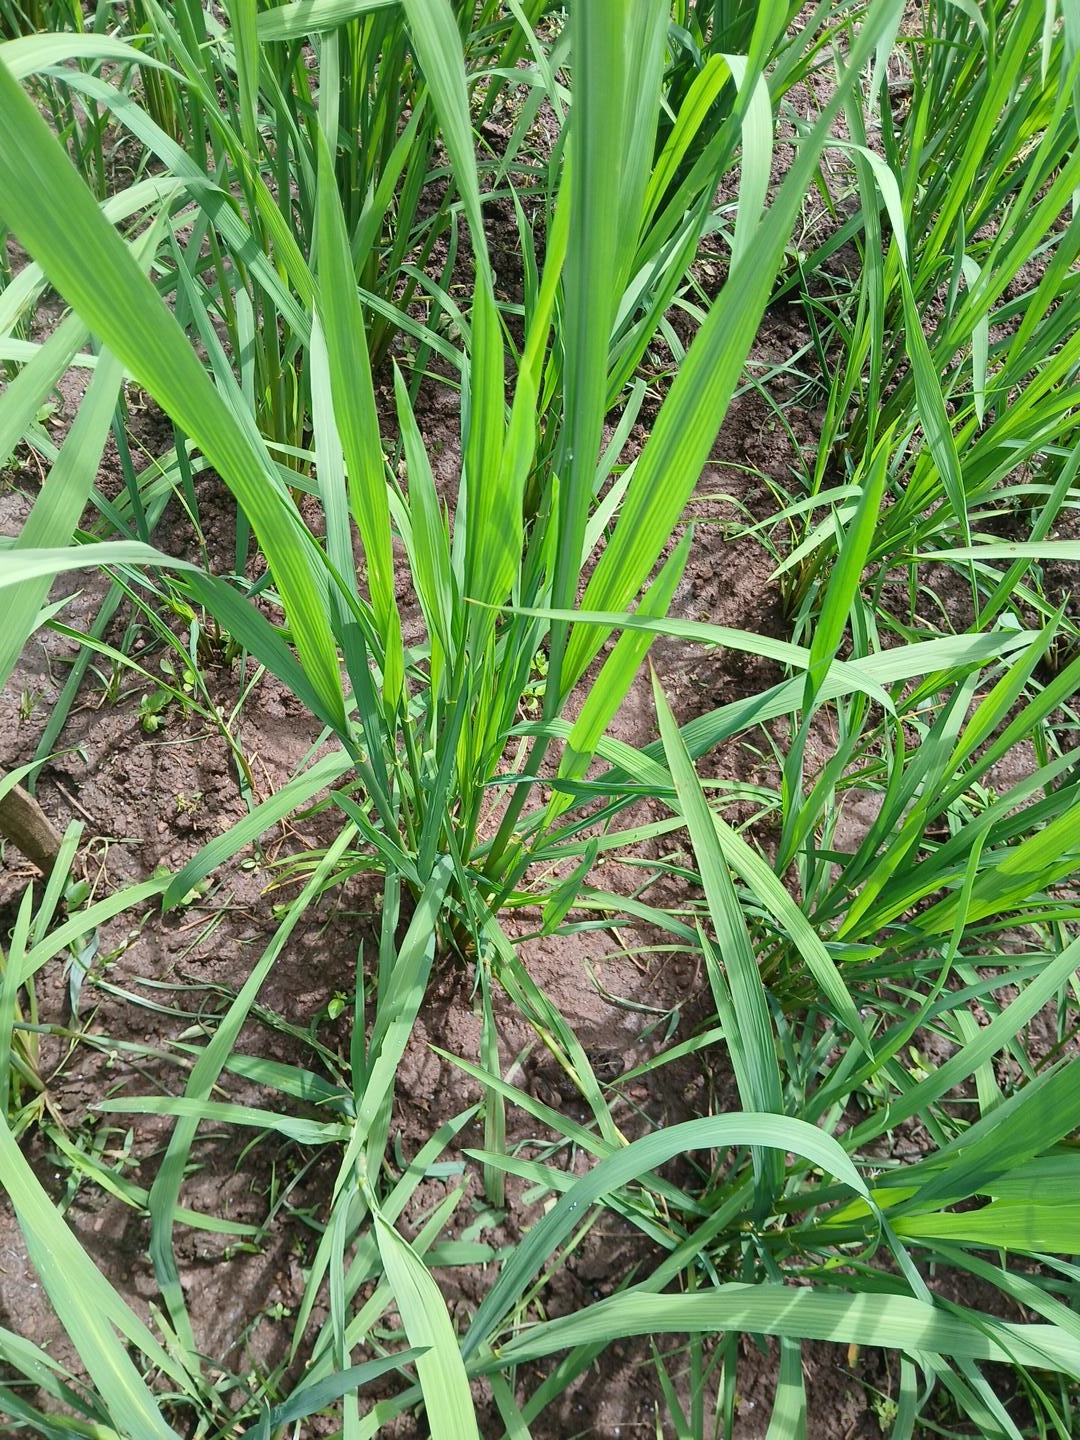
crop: rice
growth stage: elongation stem
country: Côte d'Ivoire
